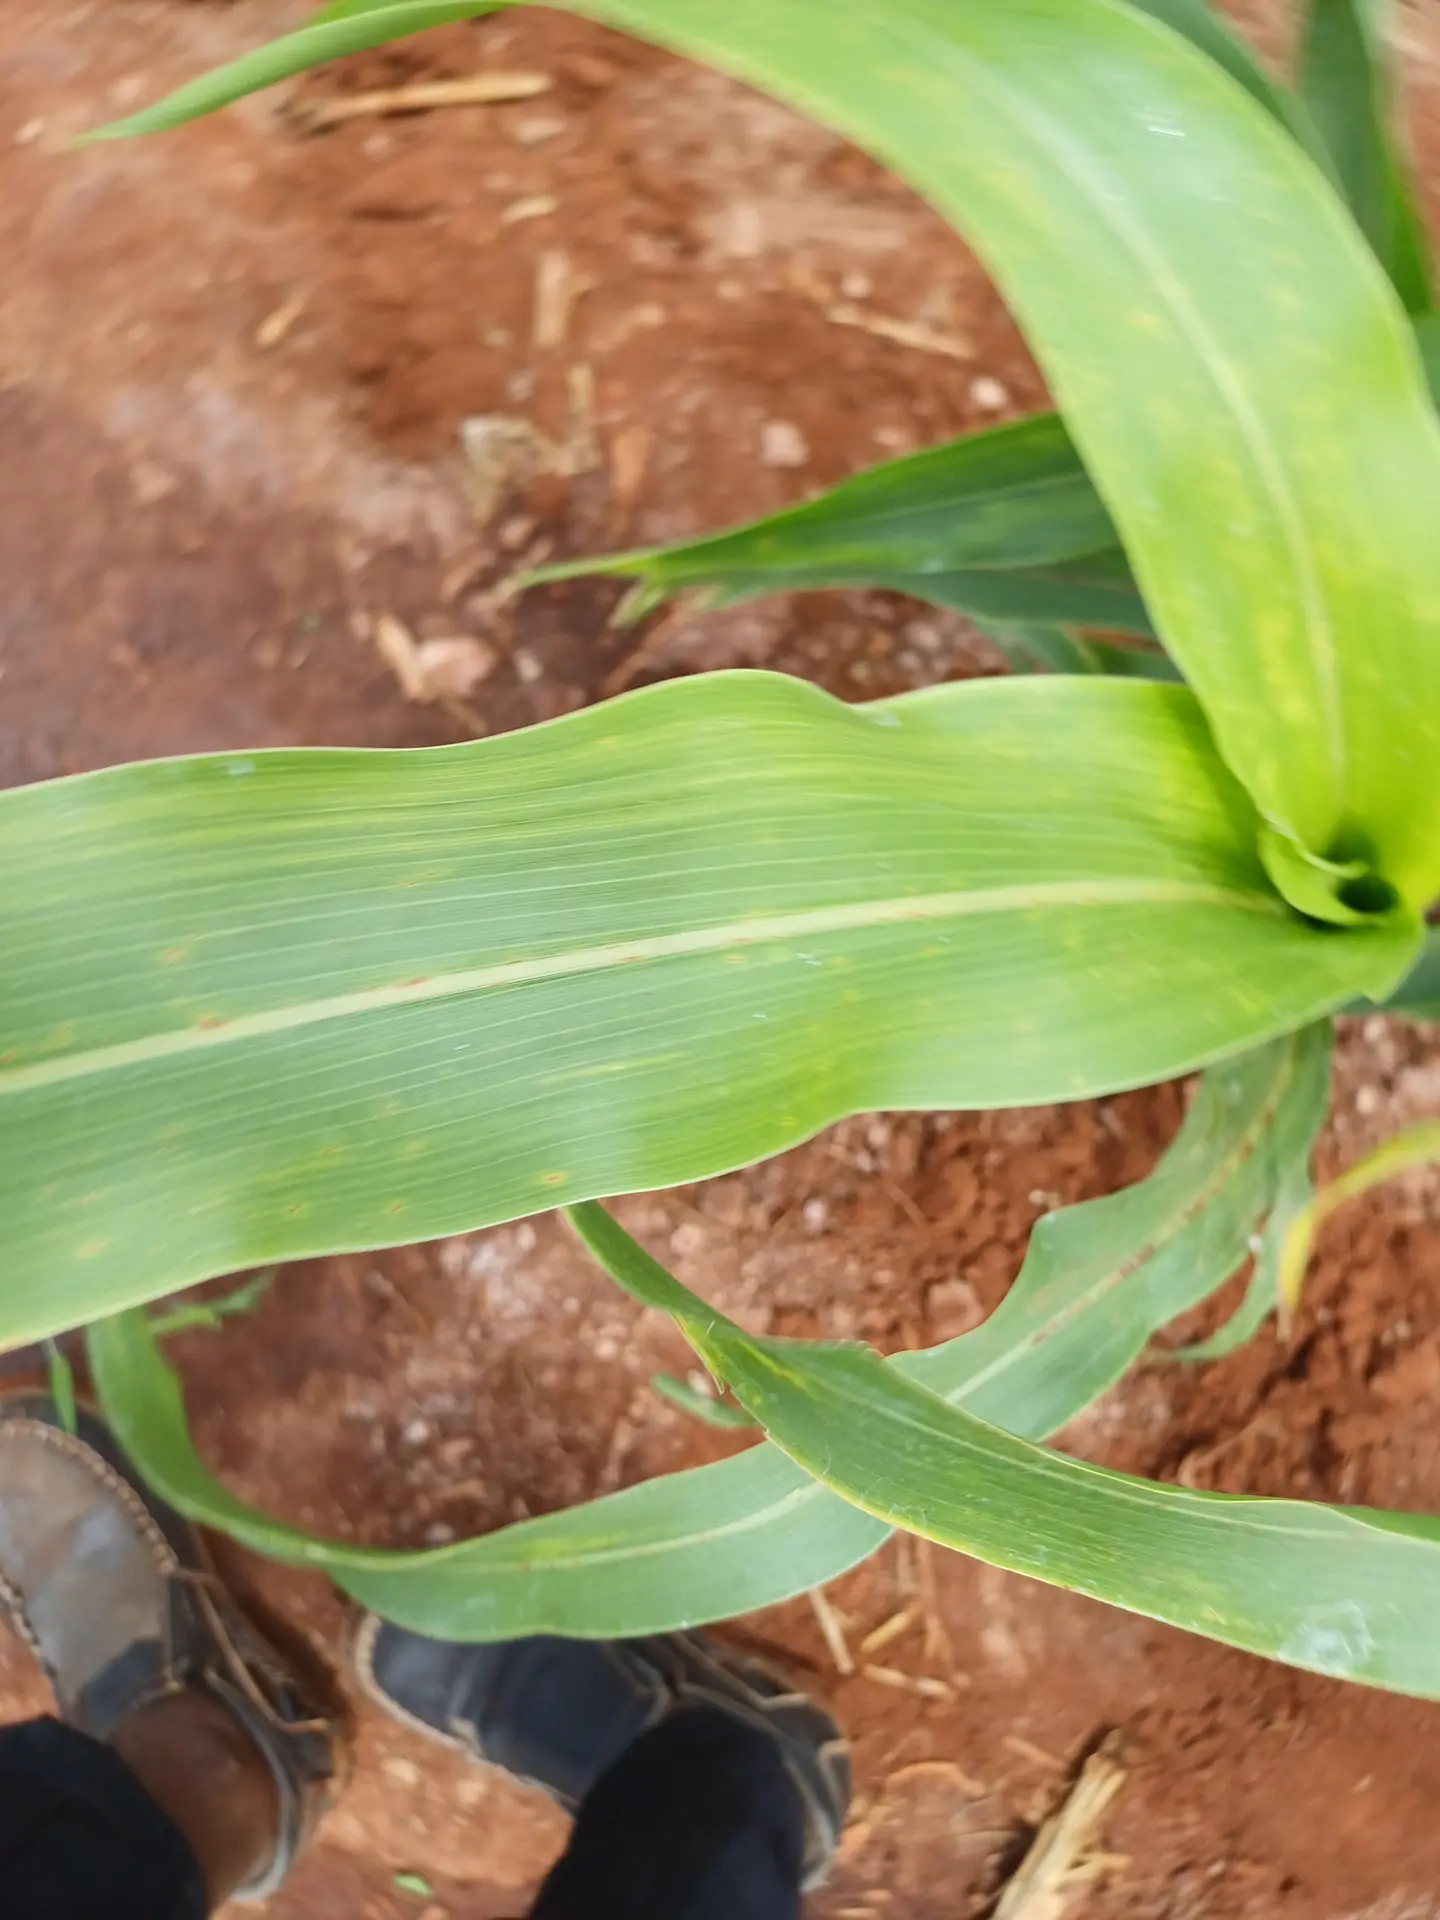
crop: sorghum
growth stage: vegetative
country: Kenya
